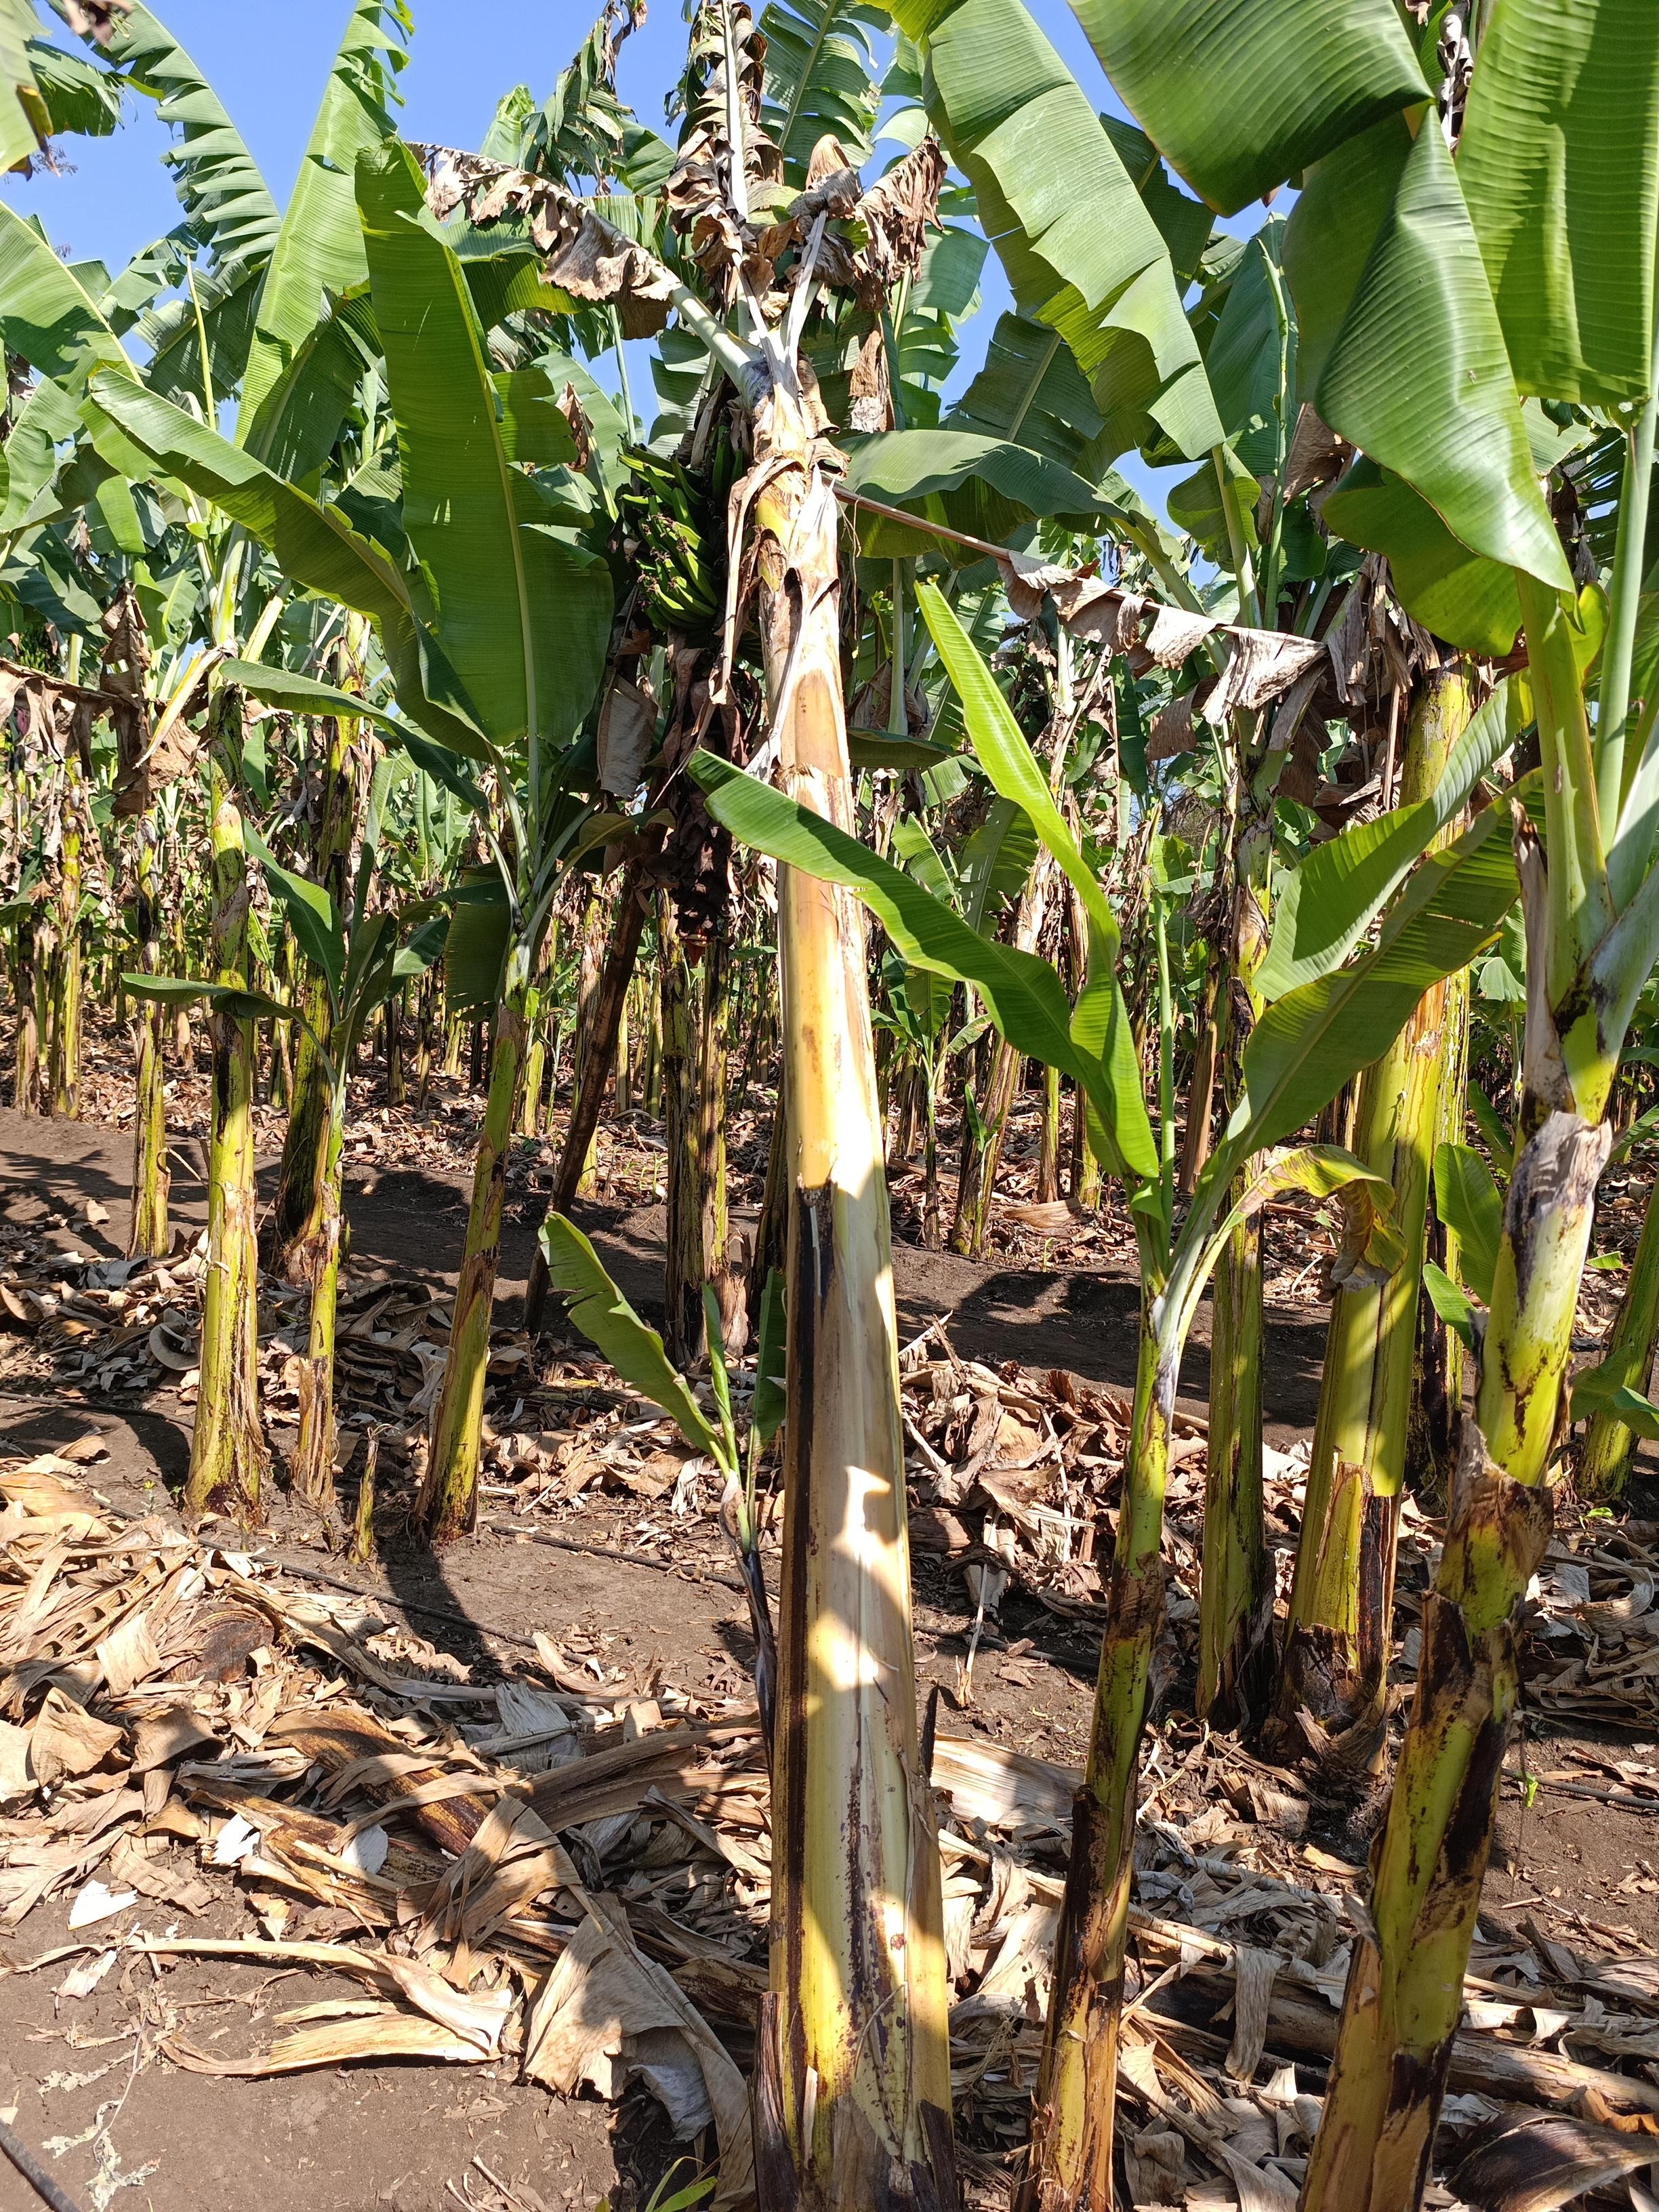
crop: banana
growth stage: development fruit
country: Tanzania
